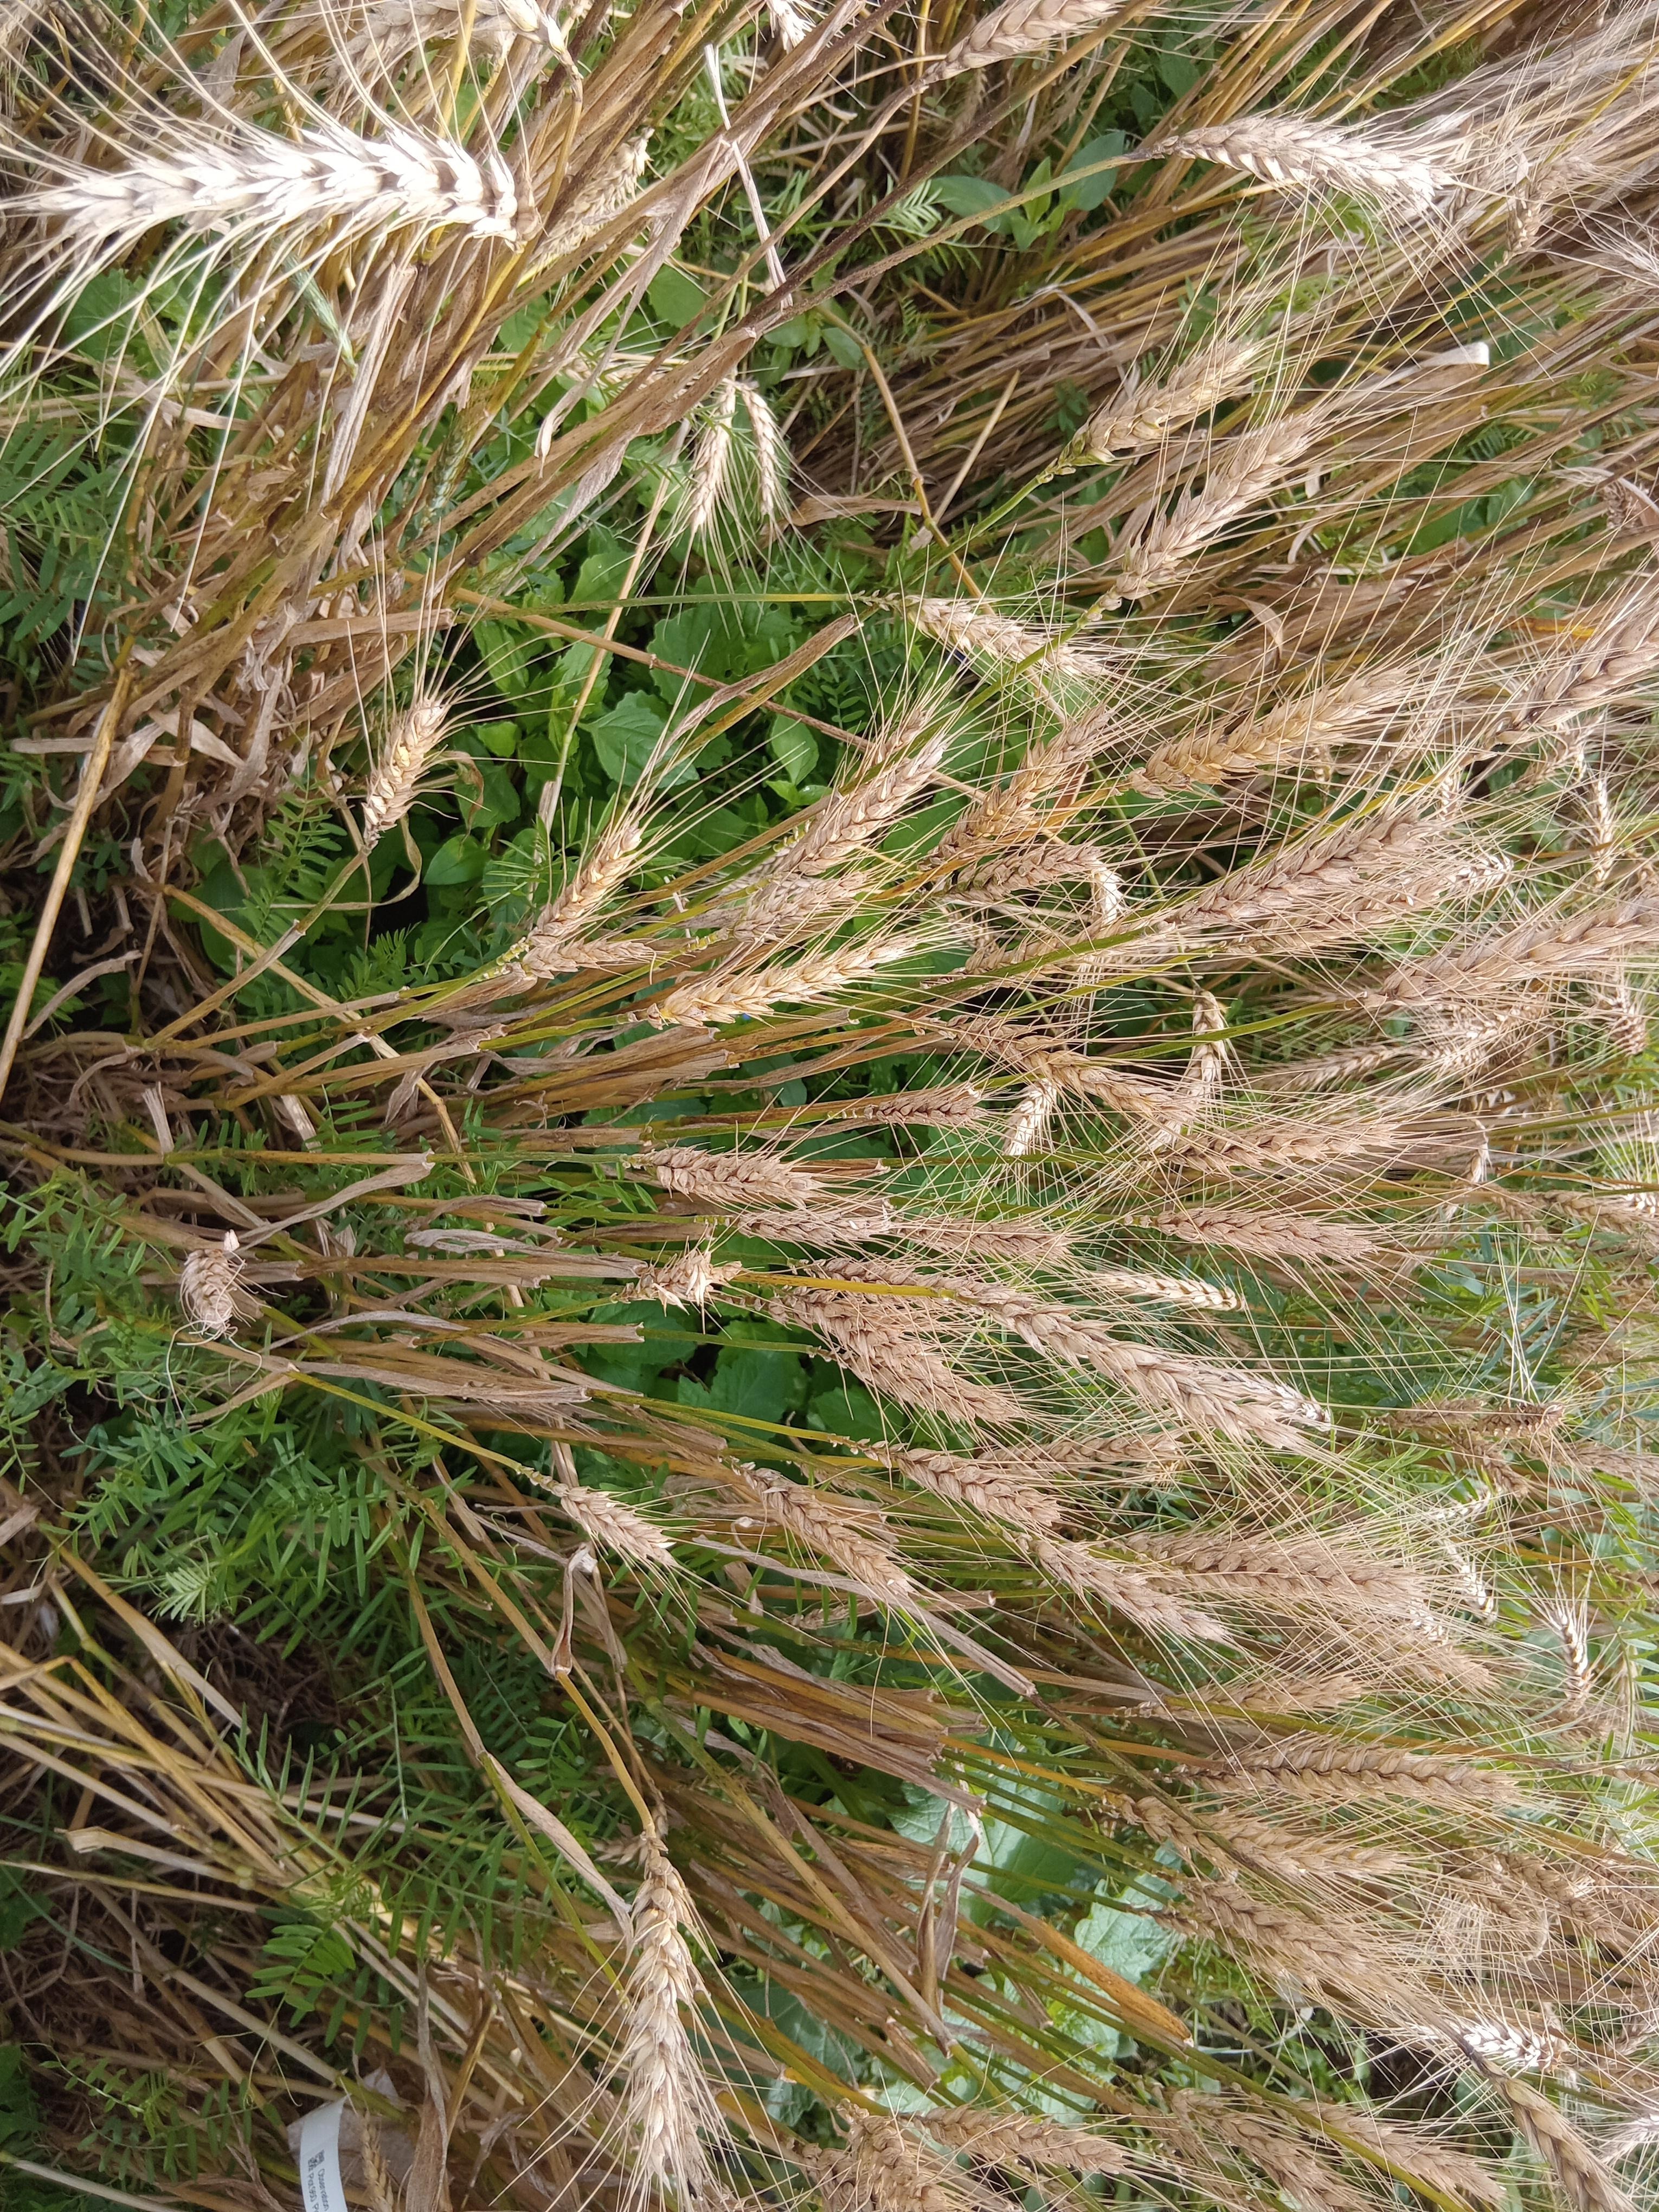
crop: wheat
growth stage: maturity
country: Kenya
